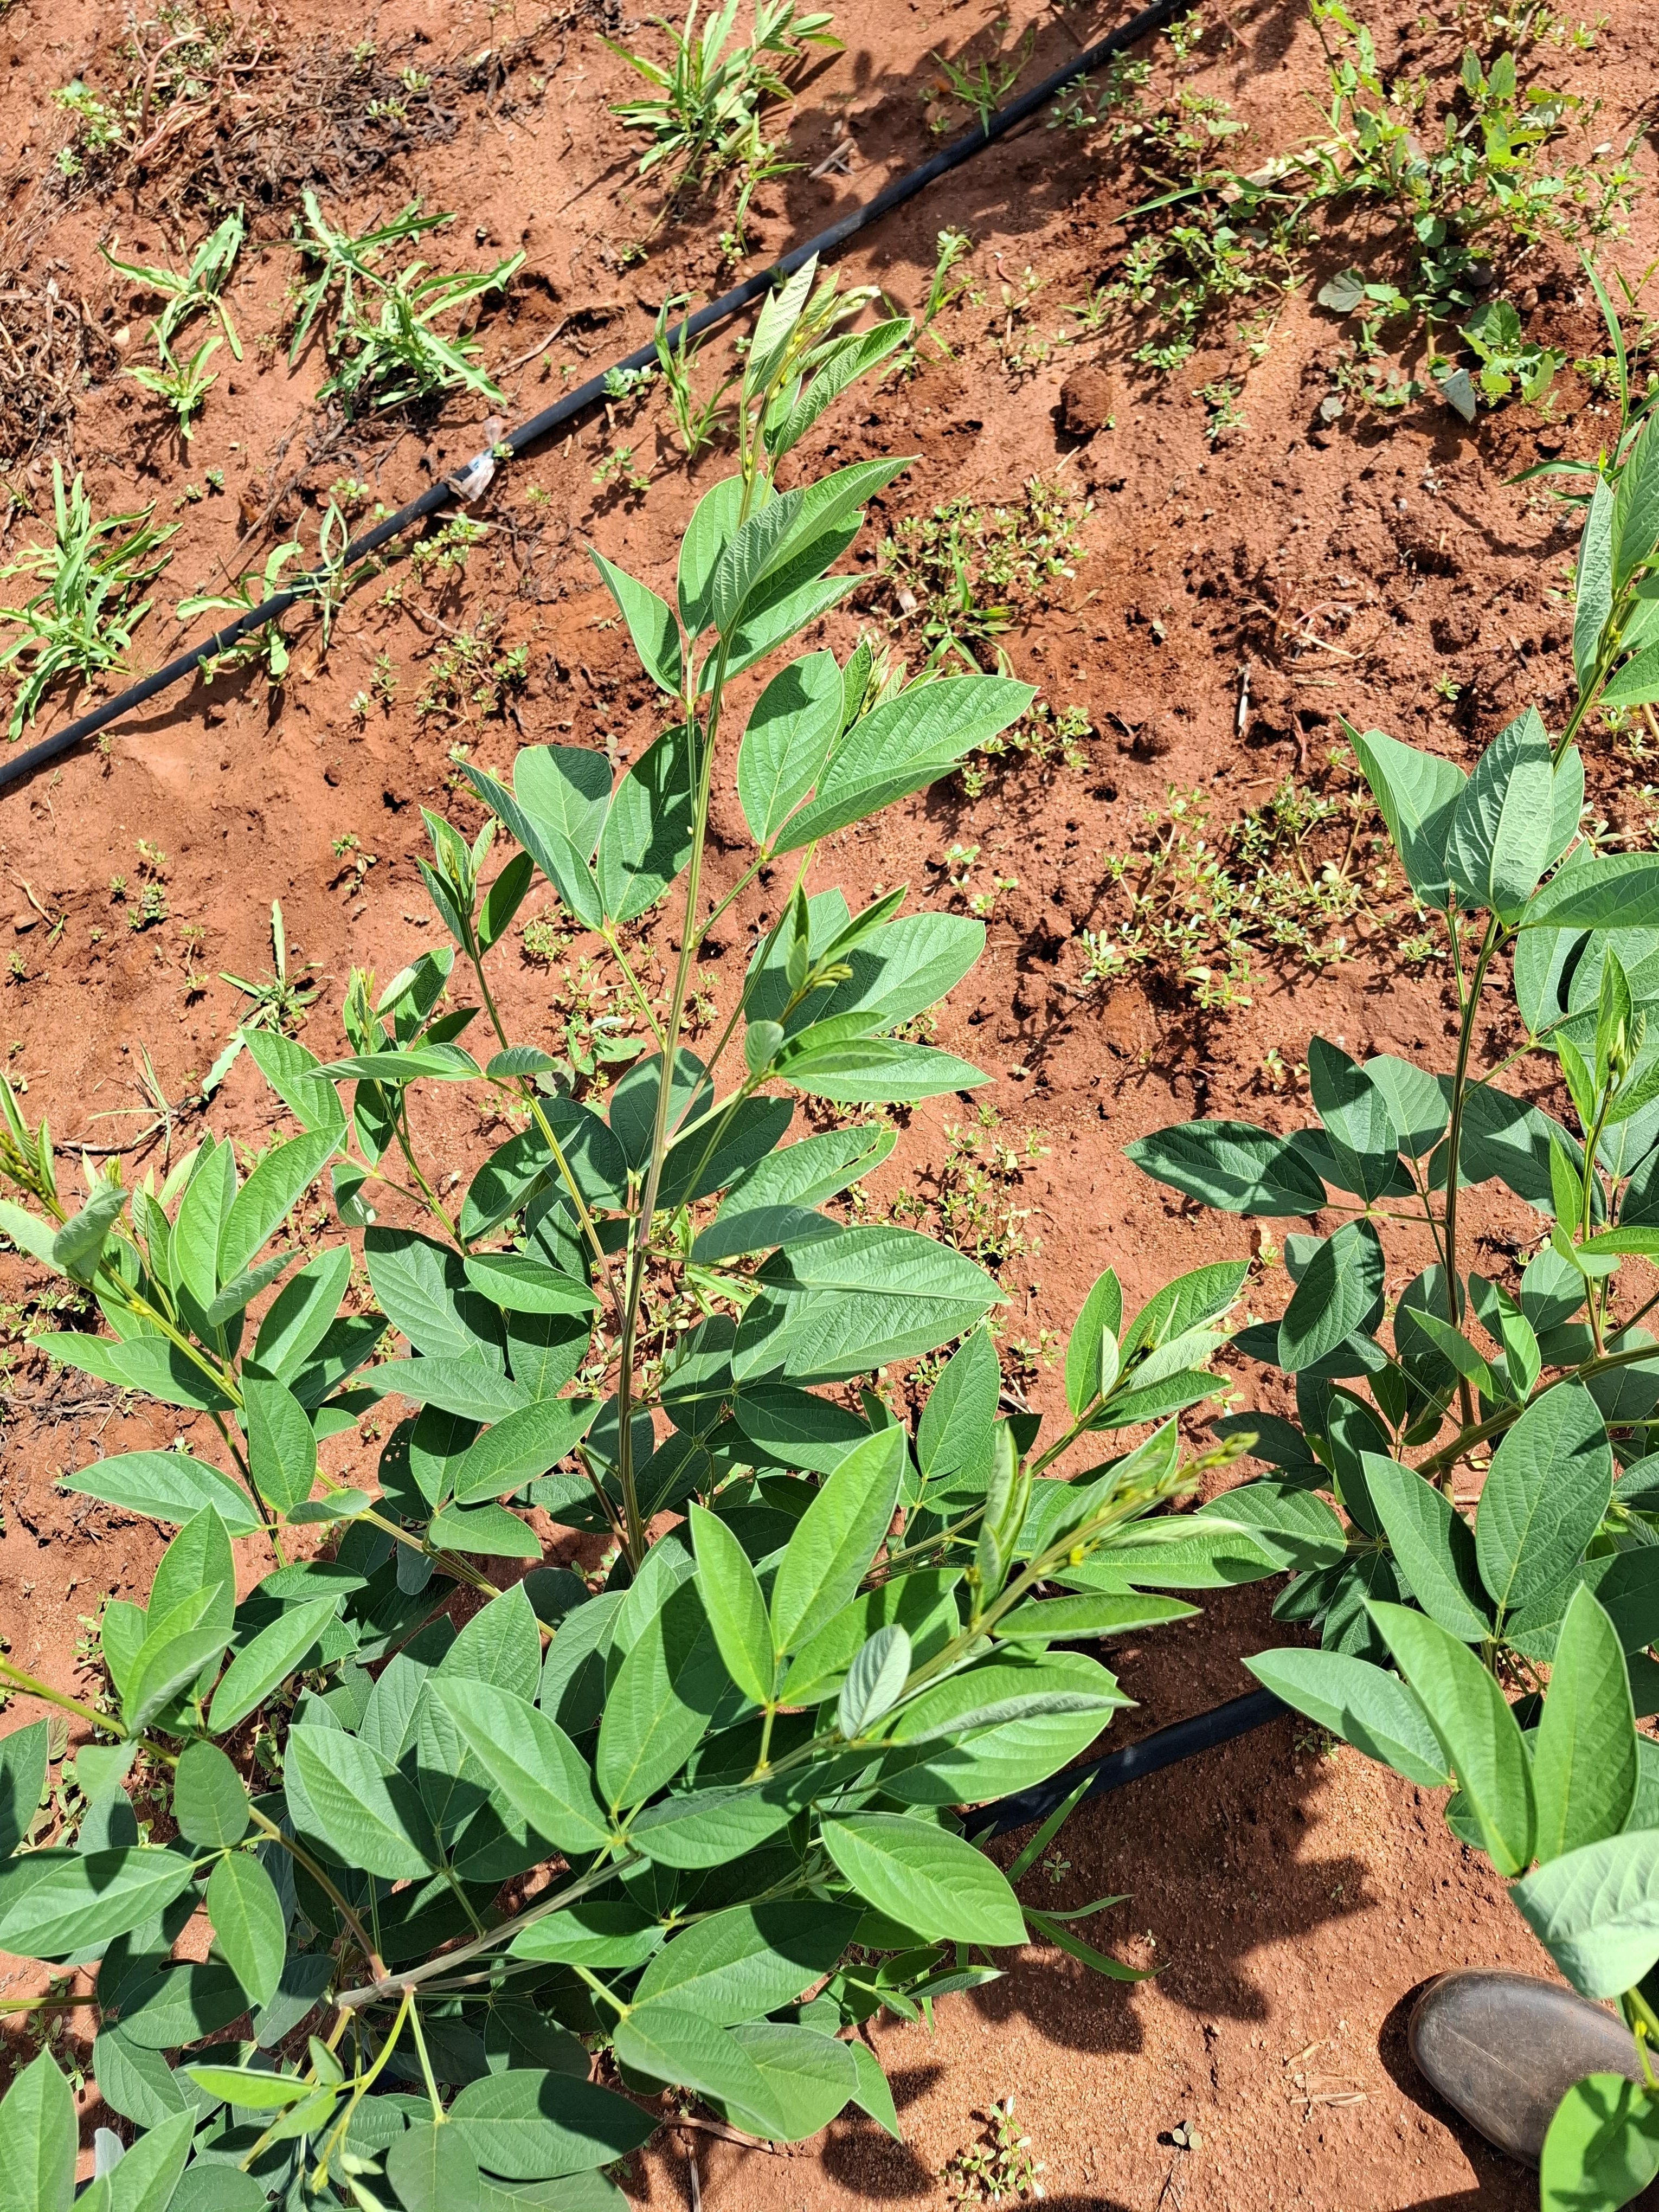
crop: pigeonpea
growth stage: flowering
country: Kenya
